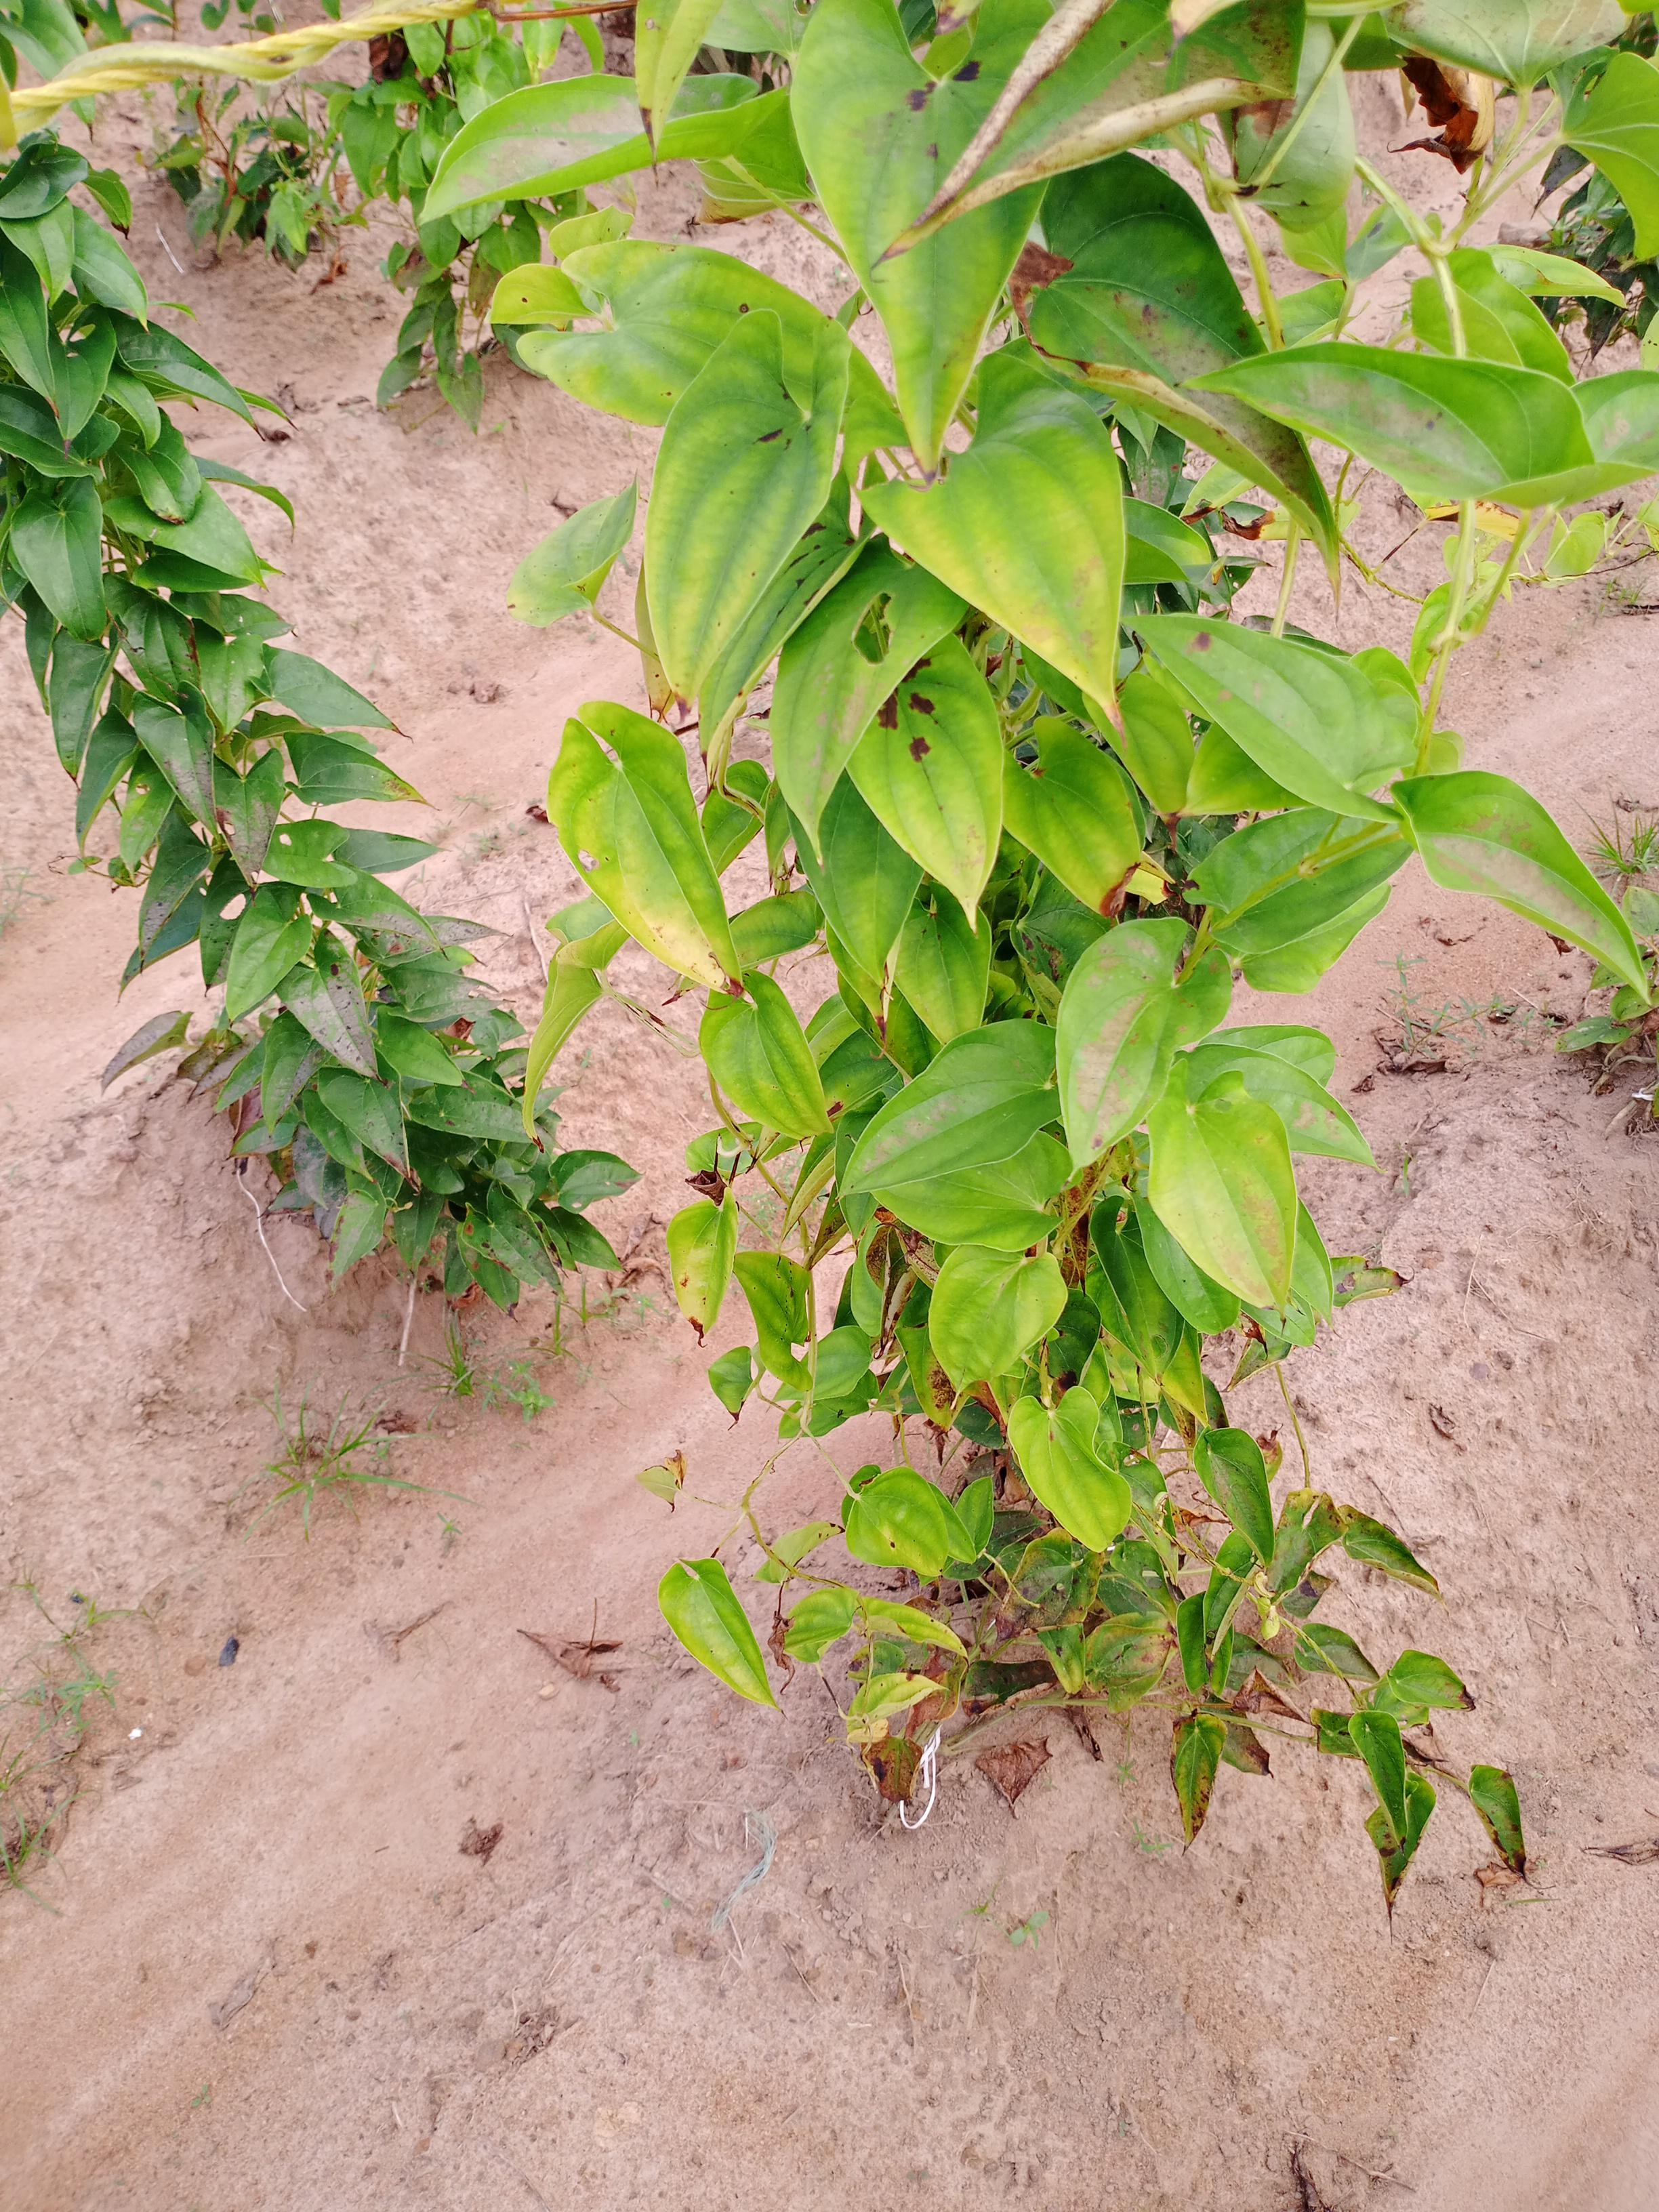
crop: yam
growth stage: vegetative
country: Nigeria
